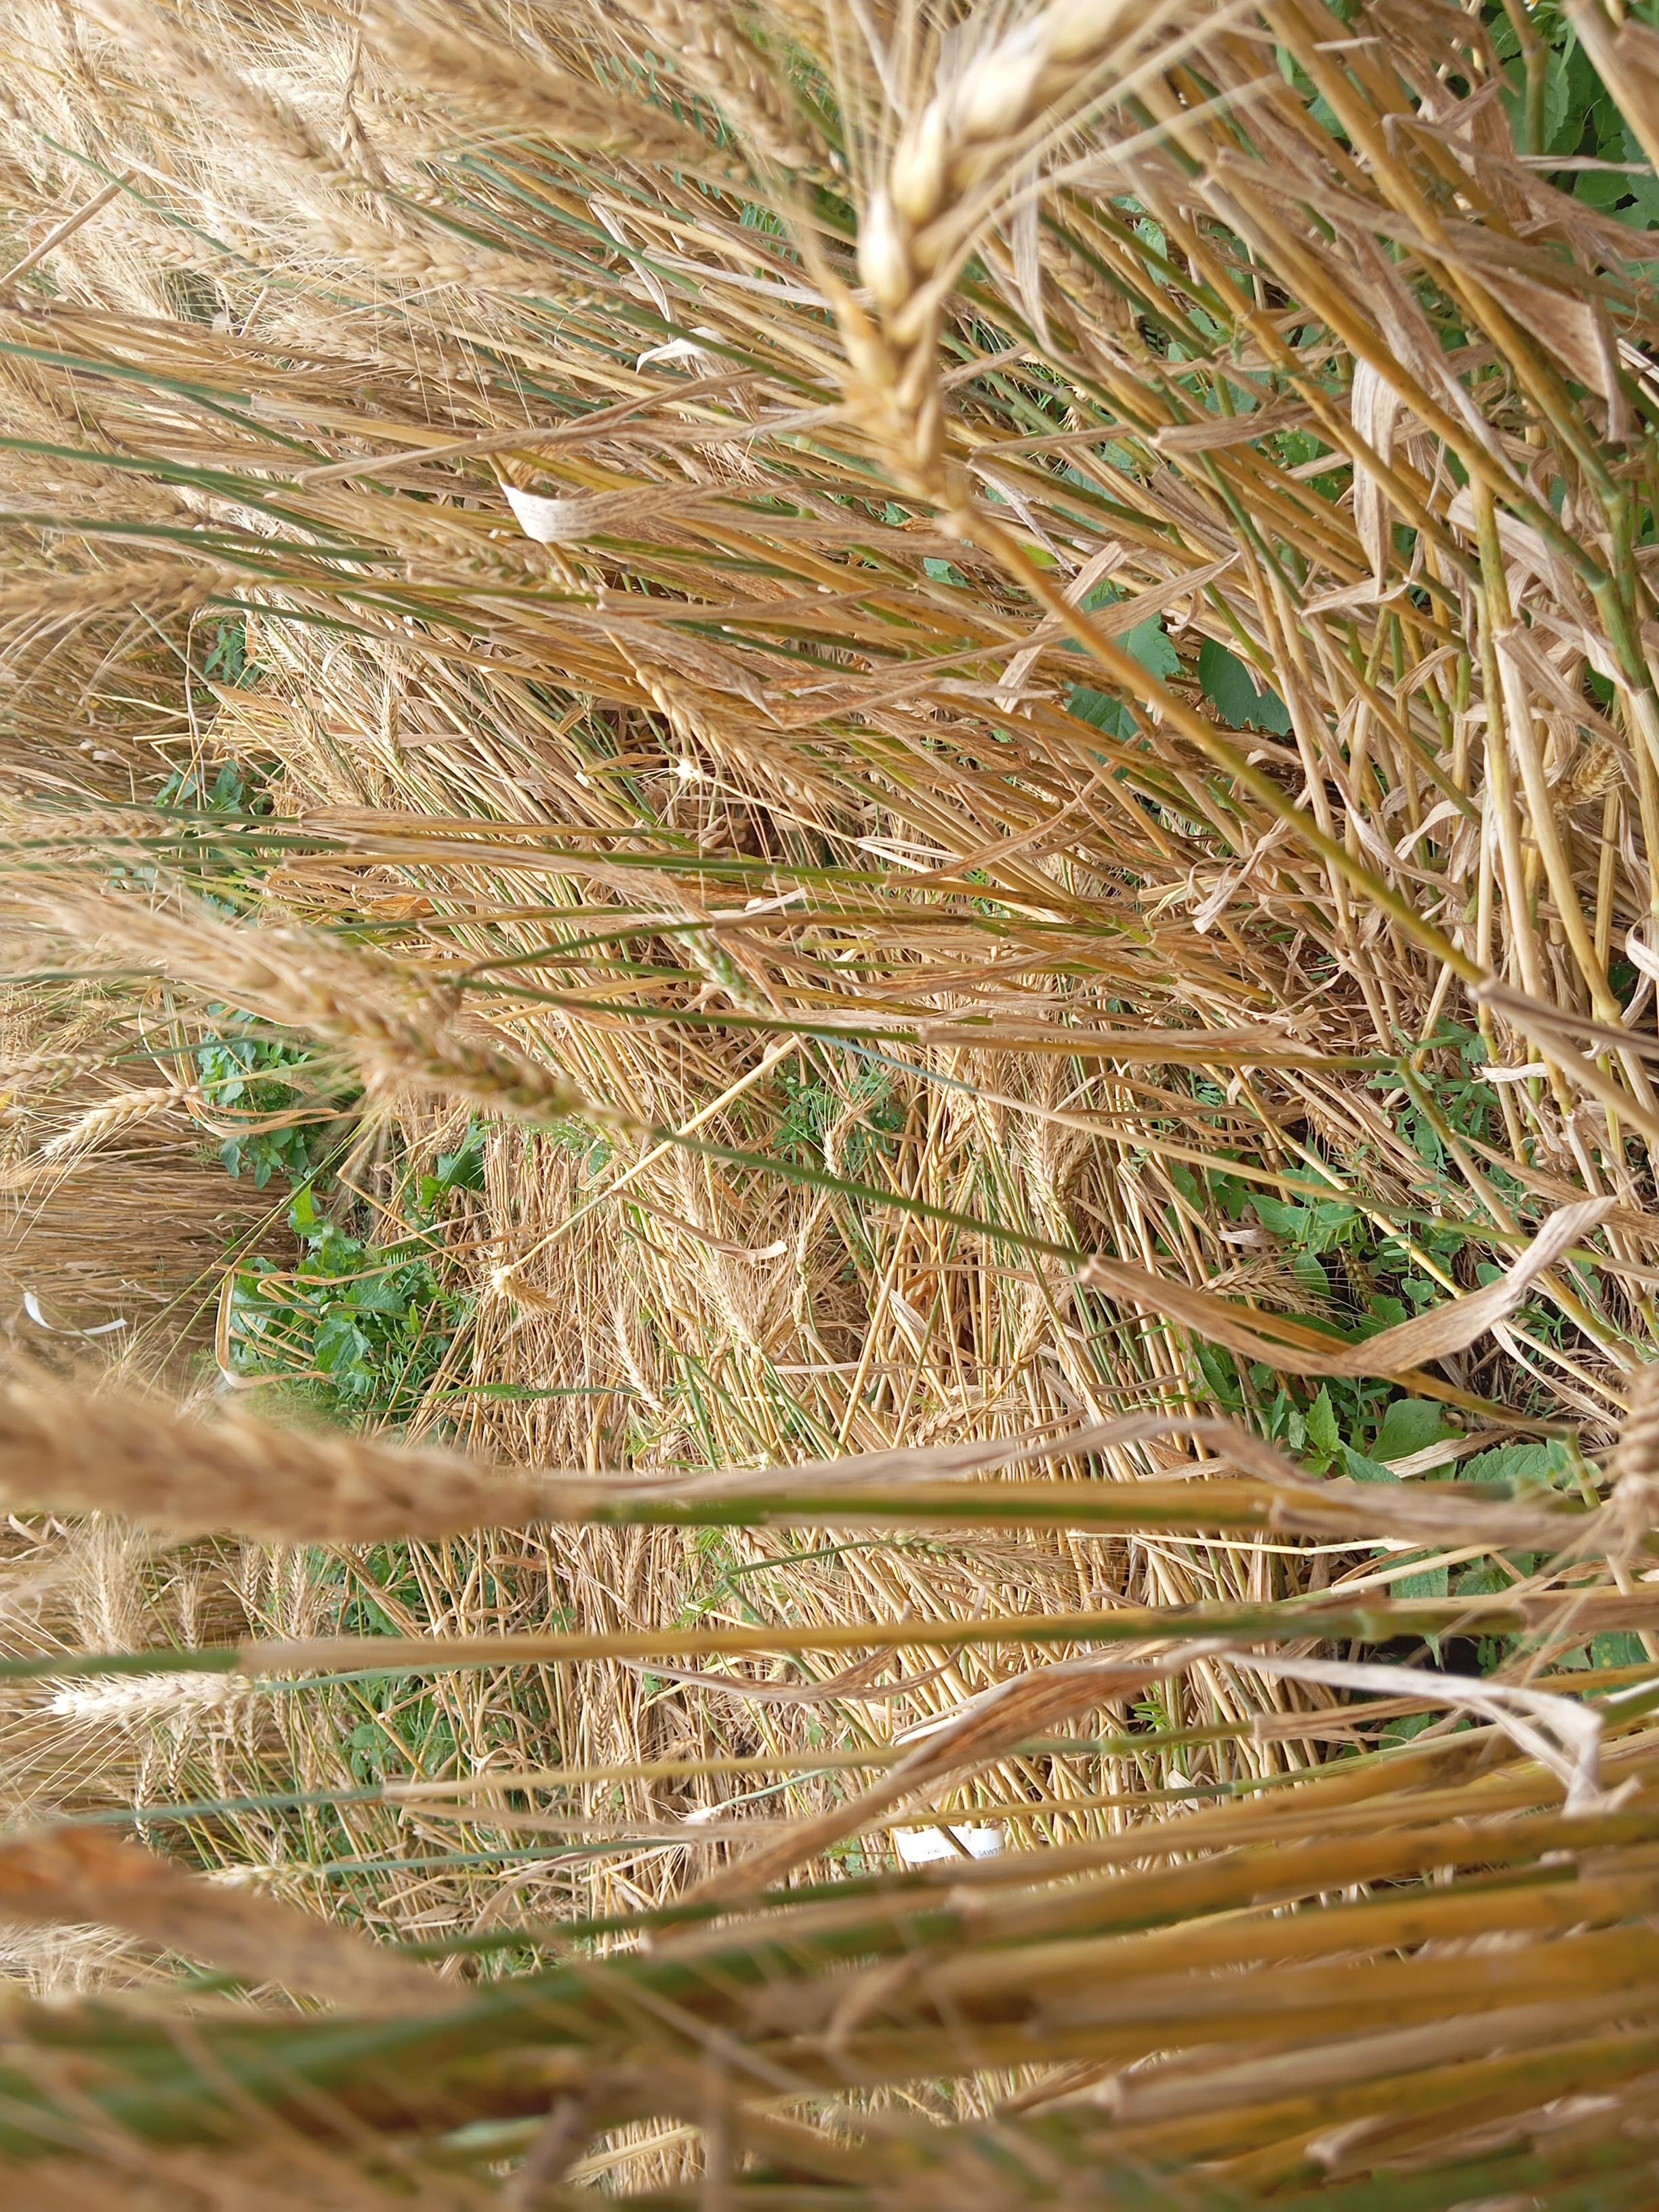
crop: wheat
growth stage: maturity
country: Kenya
